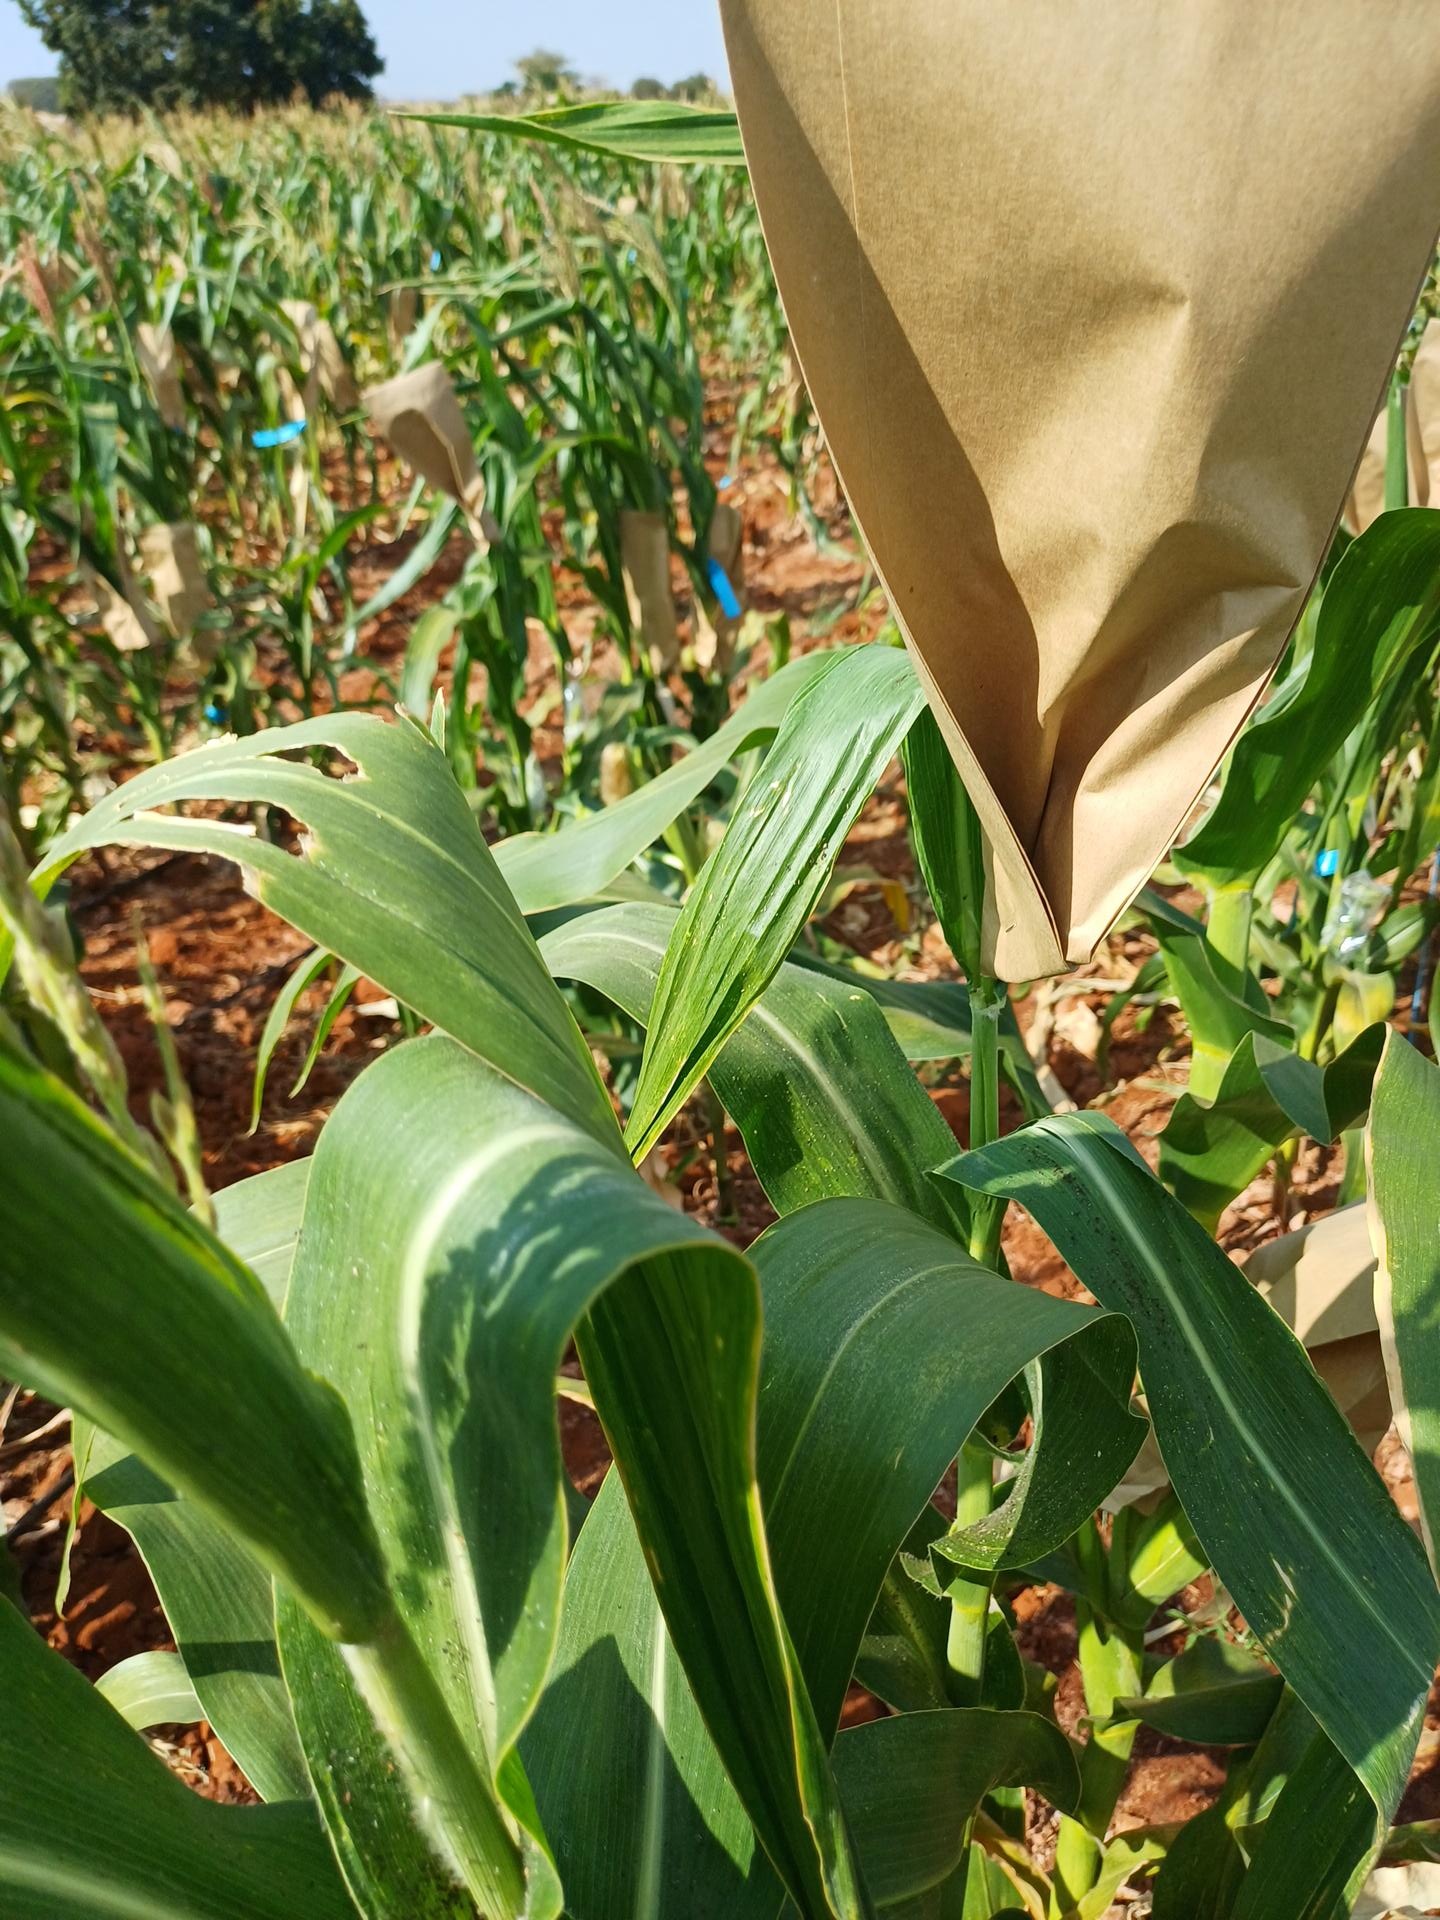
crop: maize
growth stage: flowering
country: Kenya
